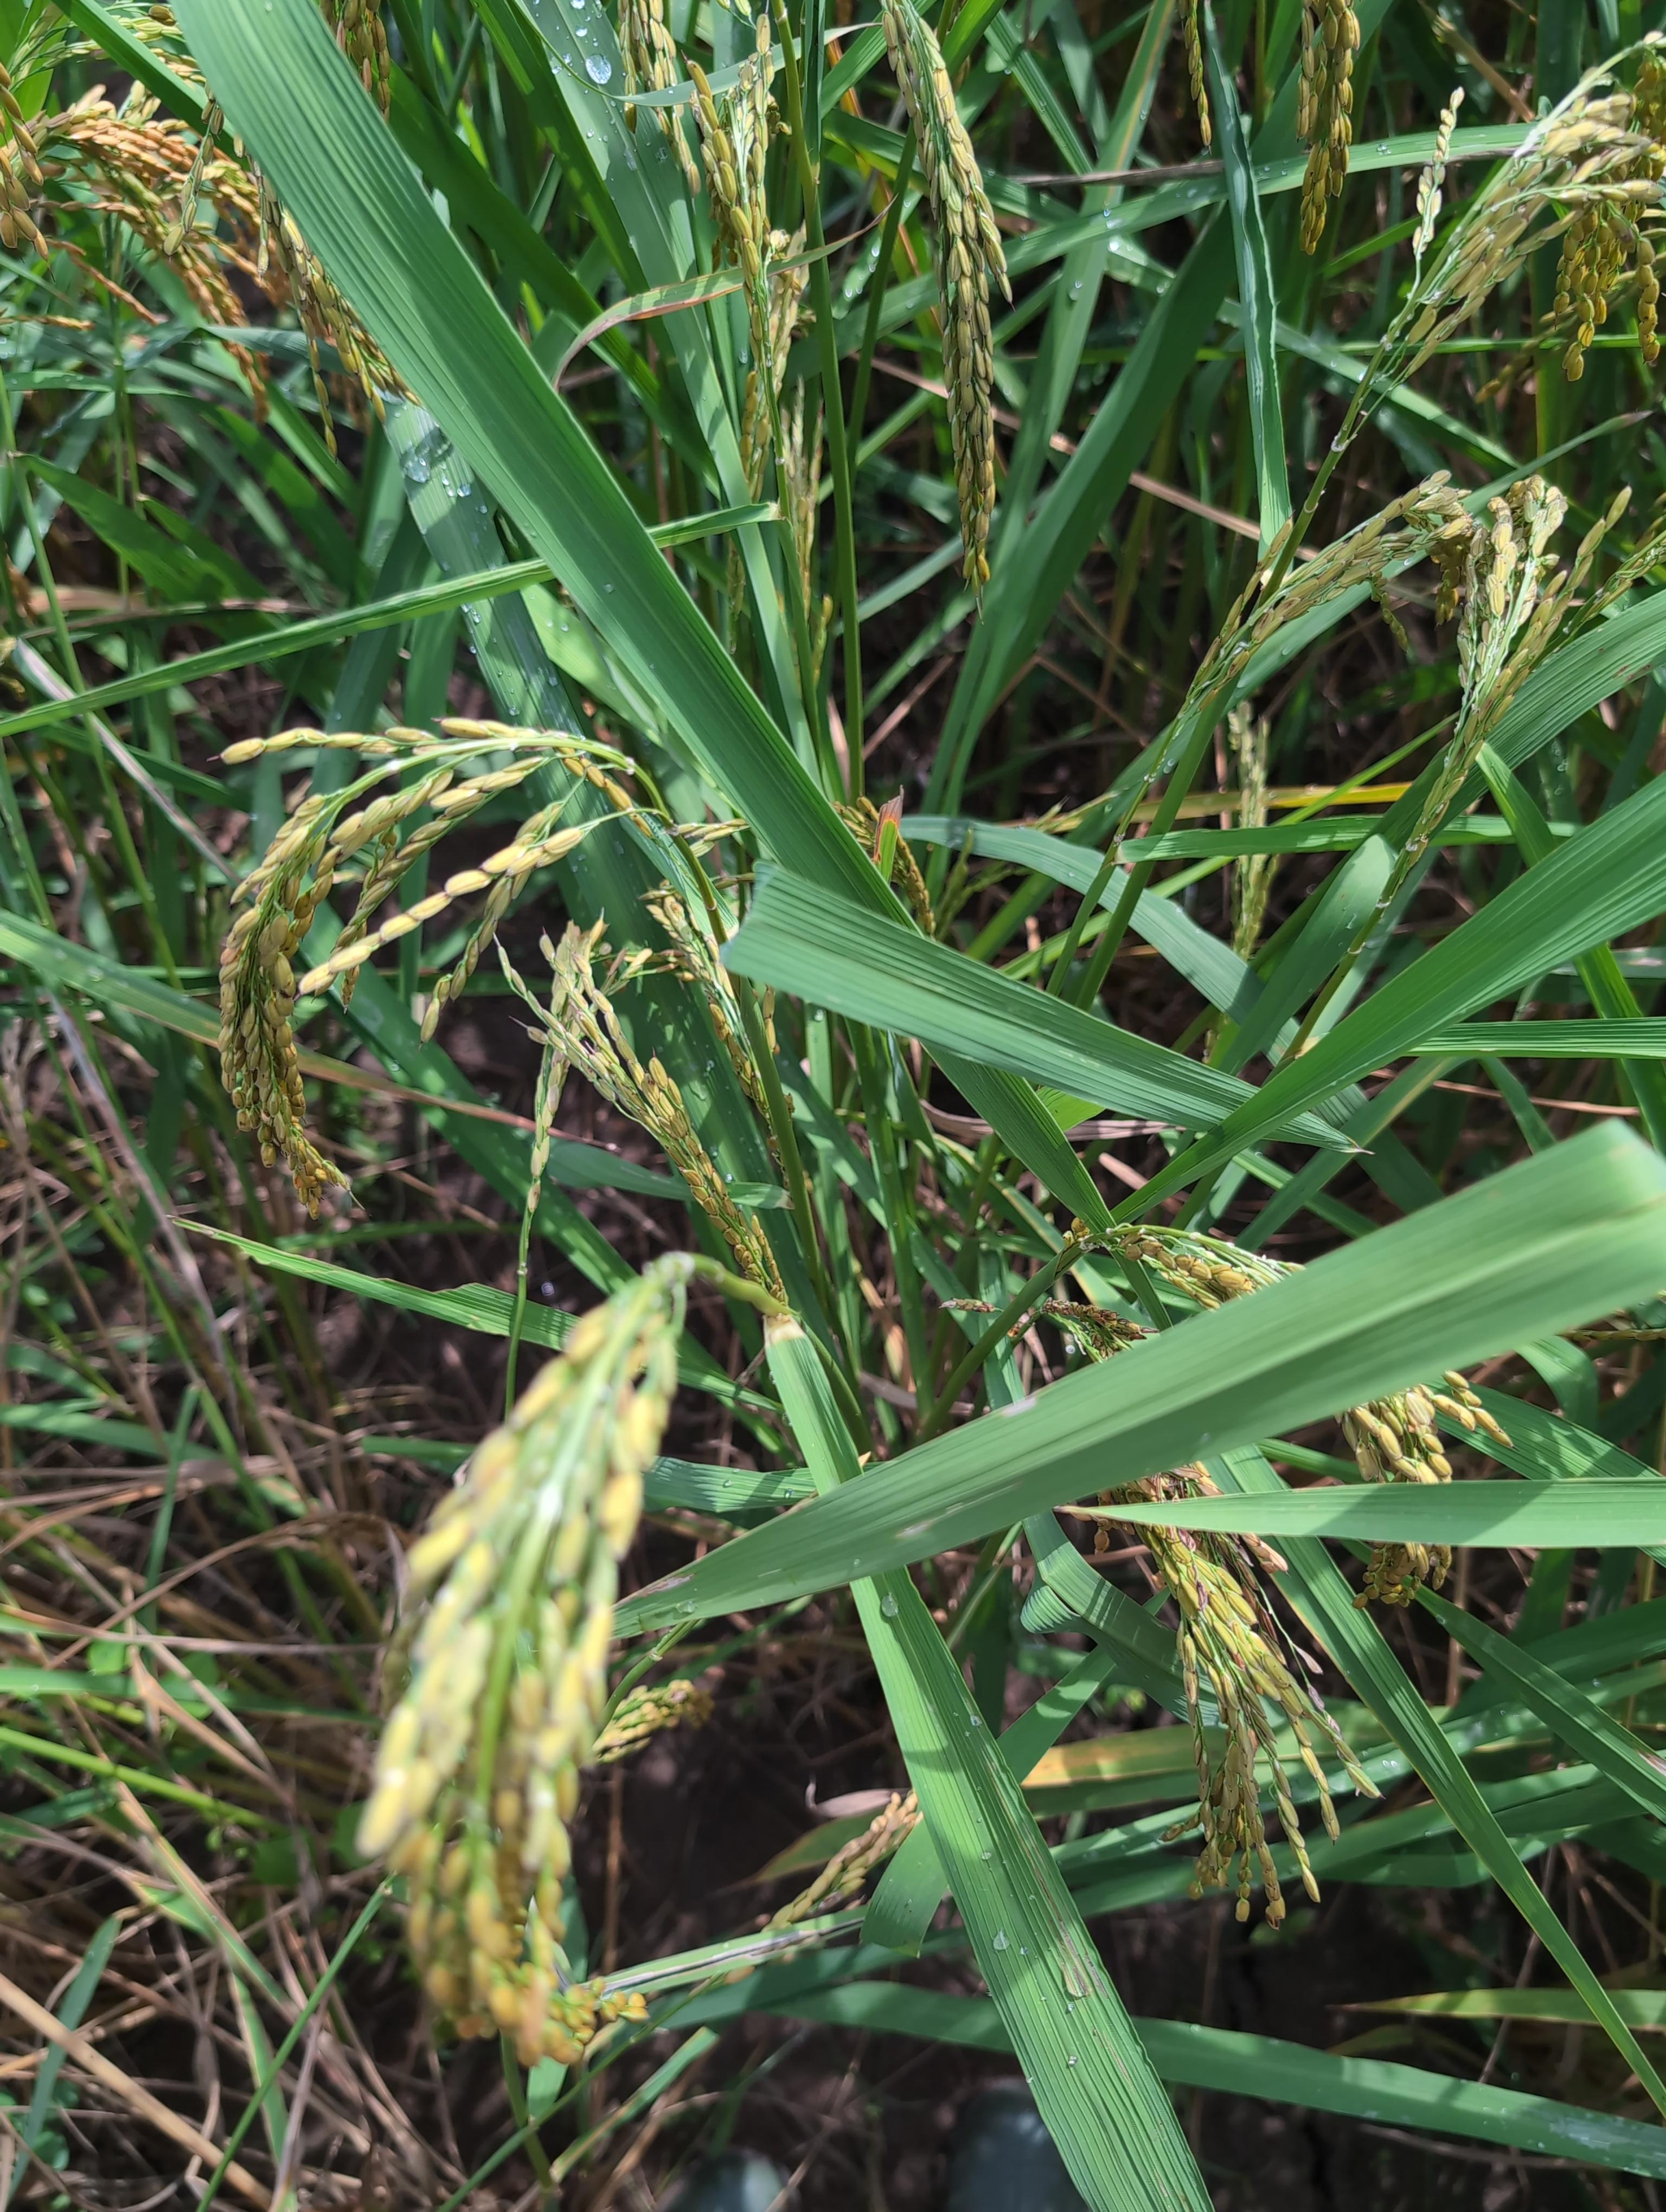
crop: rice
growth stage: stage dough
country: Côte d'Ivoire
